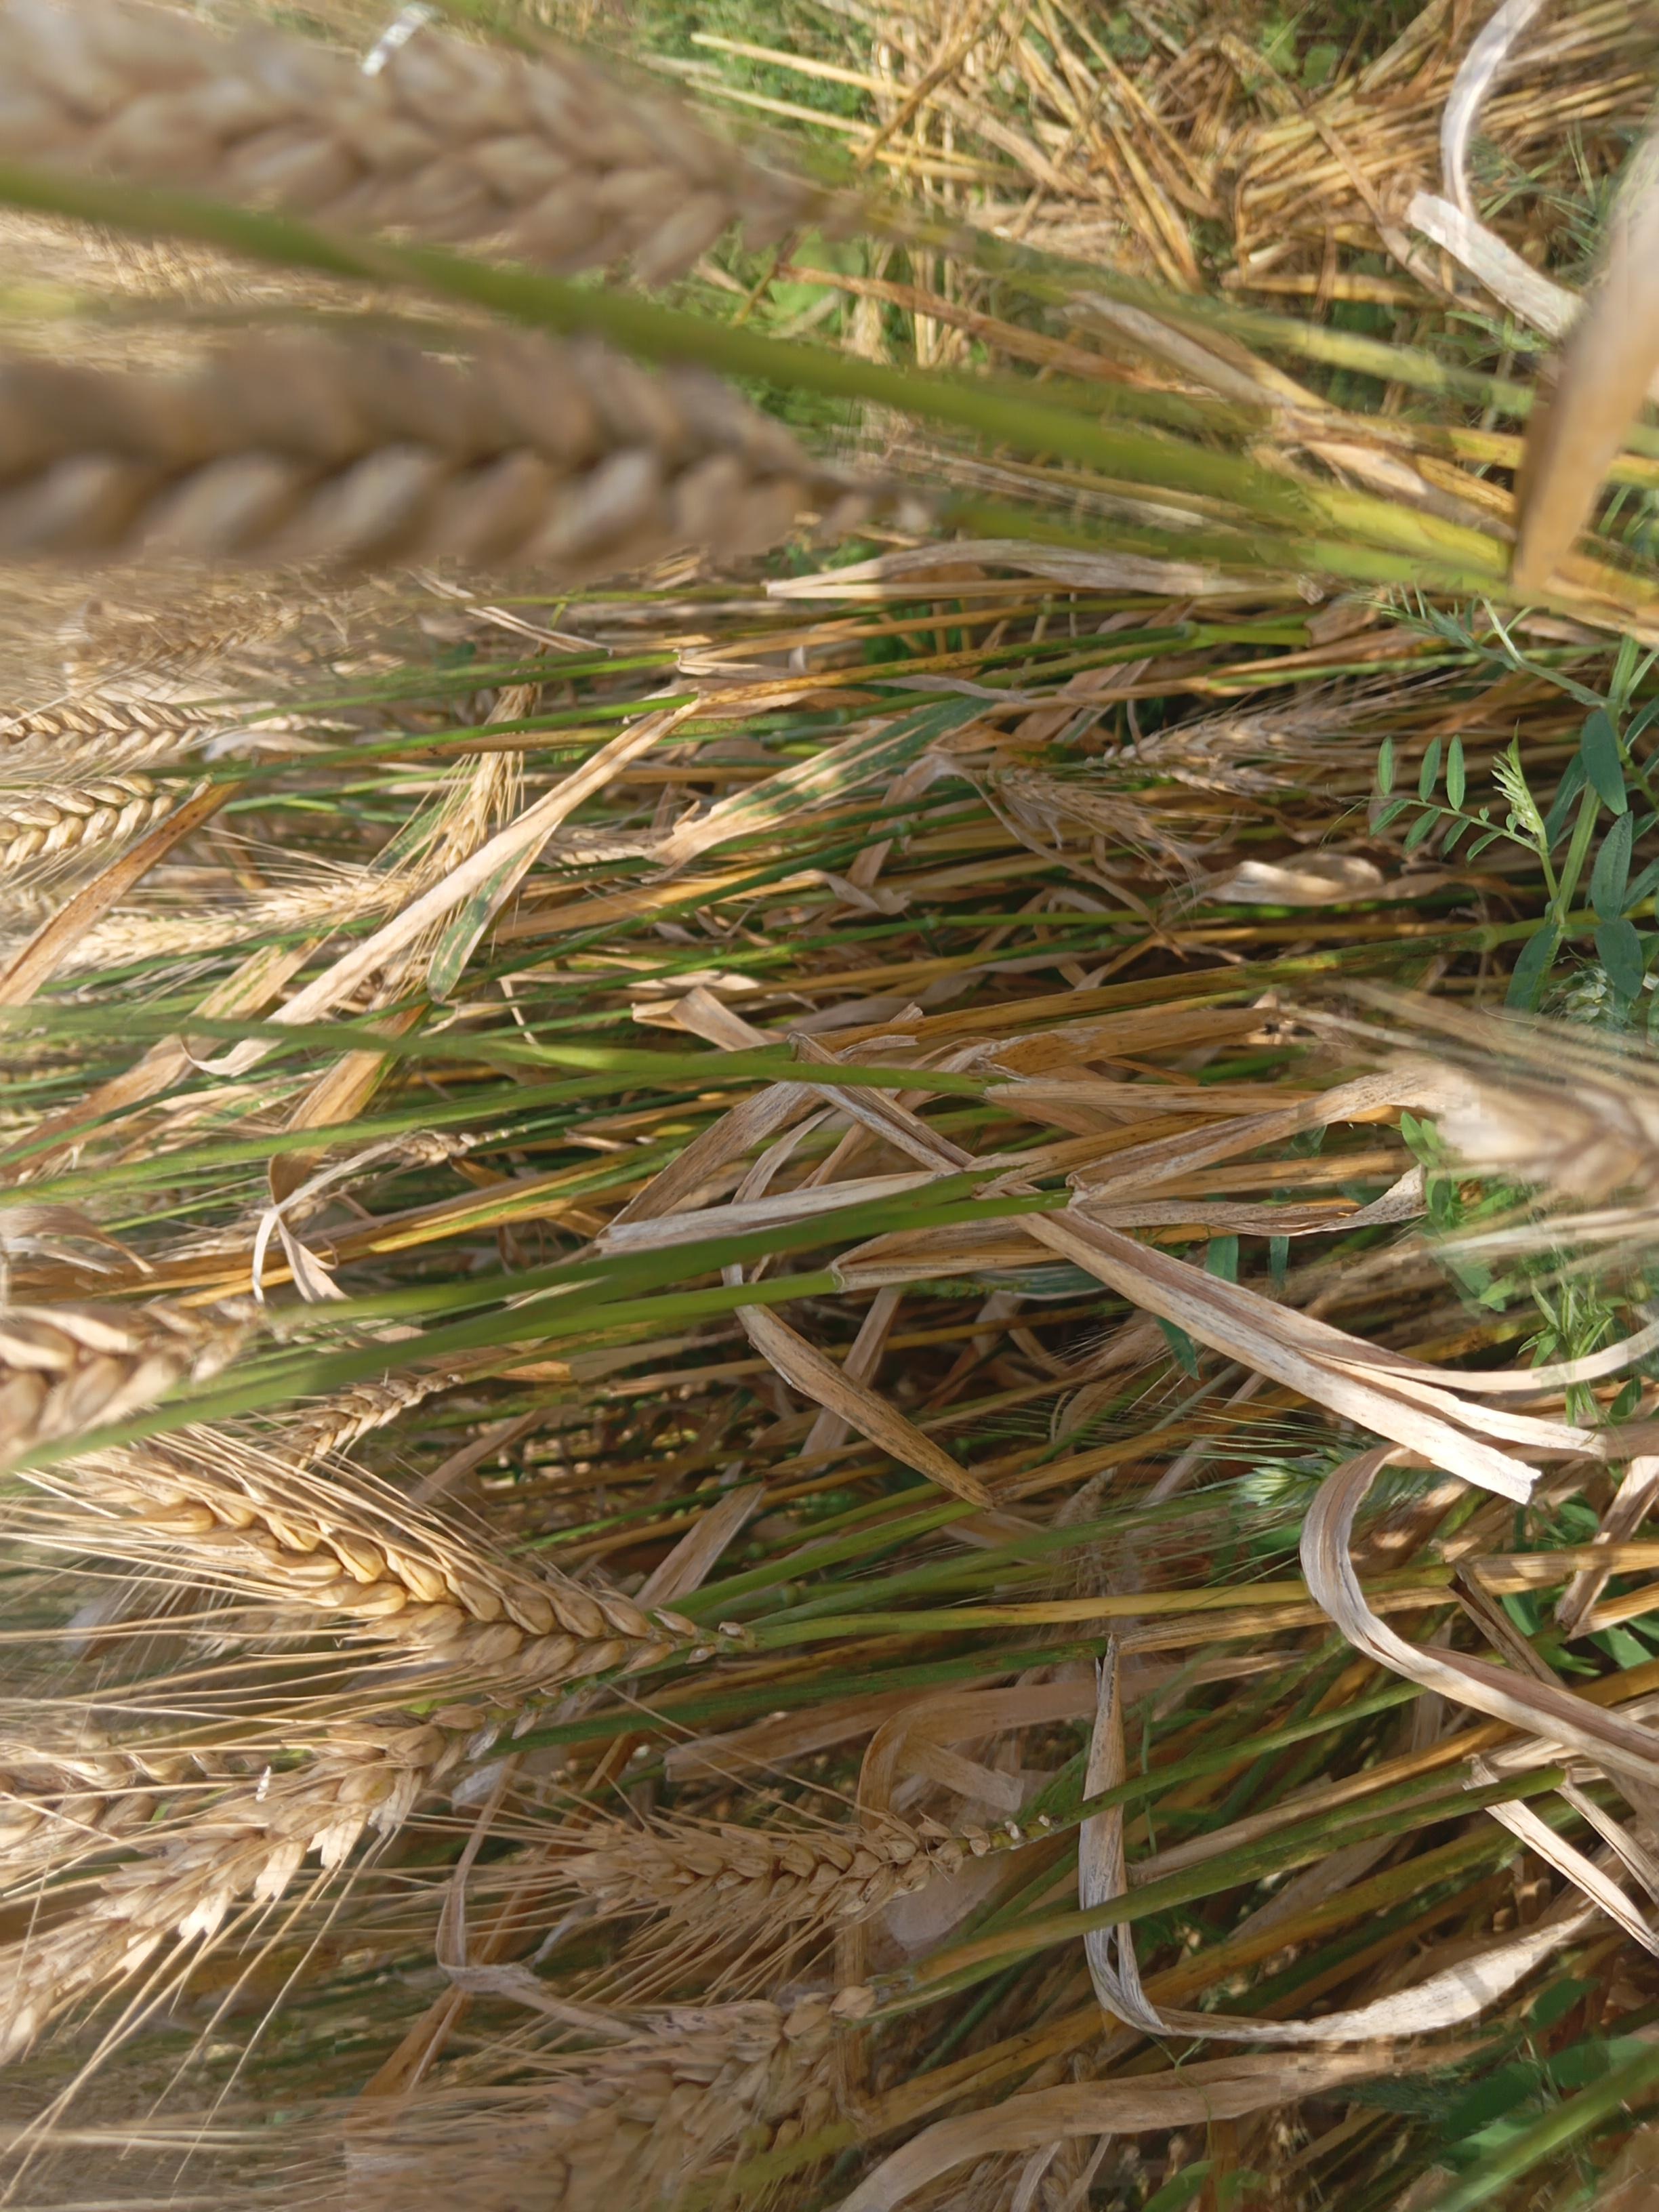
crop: wheat
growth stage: maturity
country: Kenya
